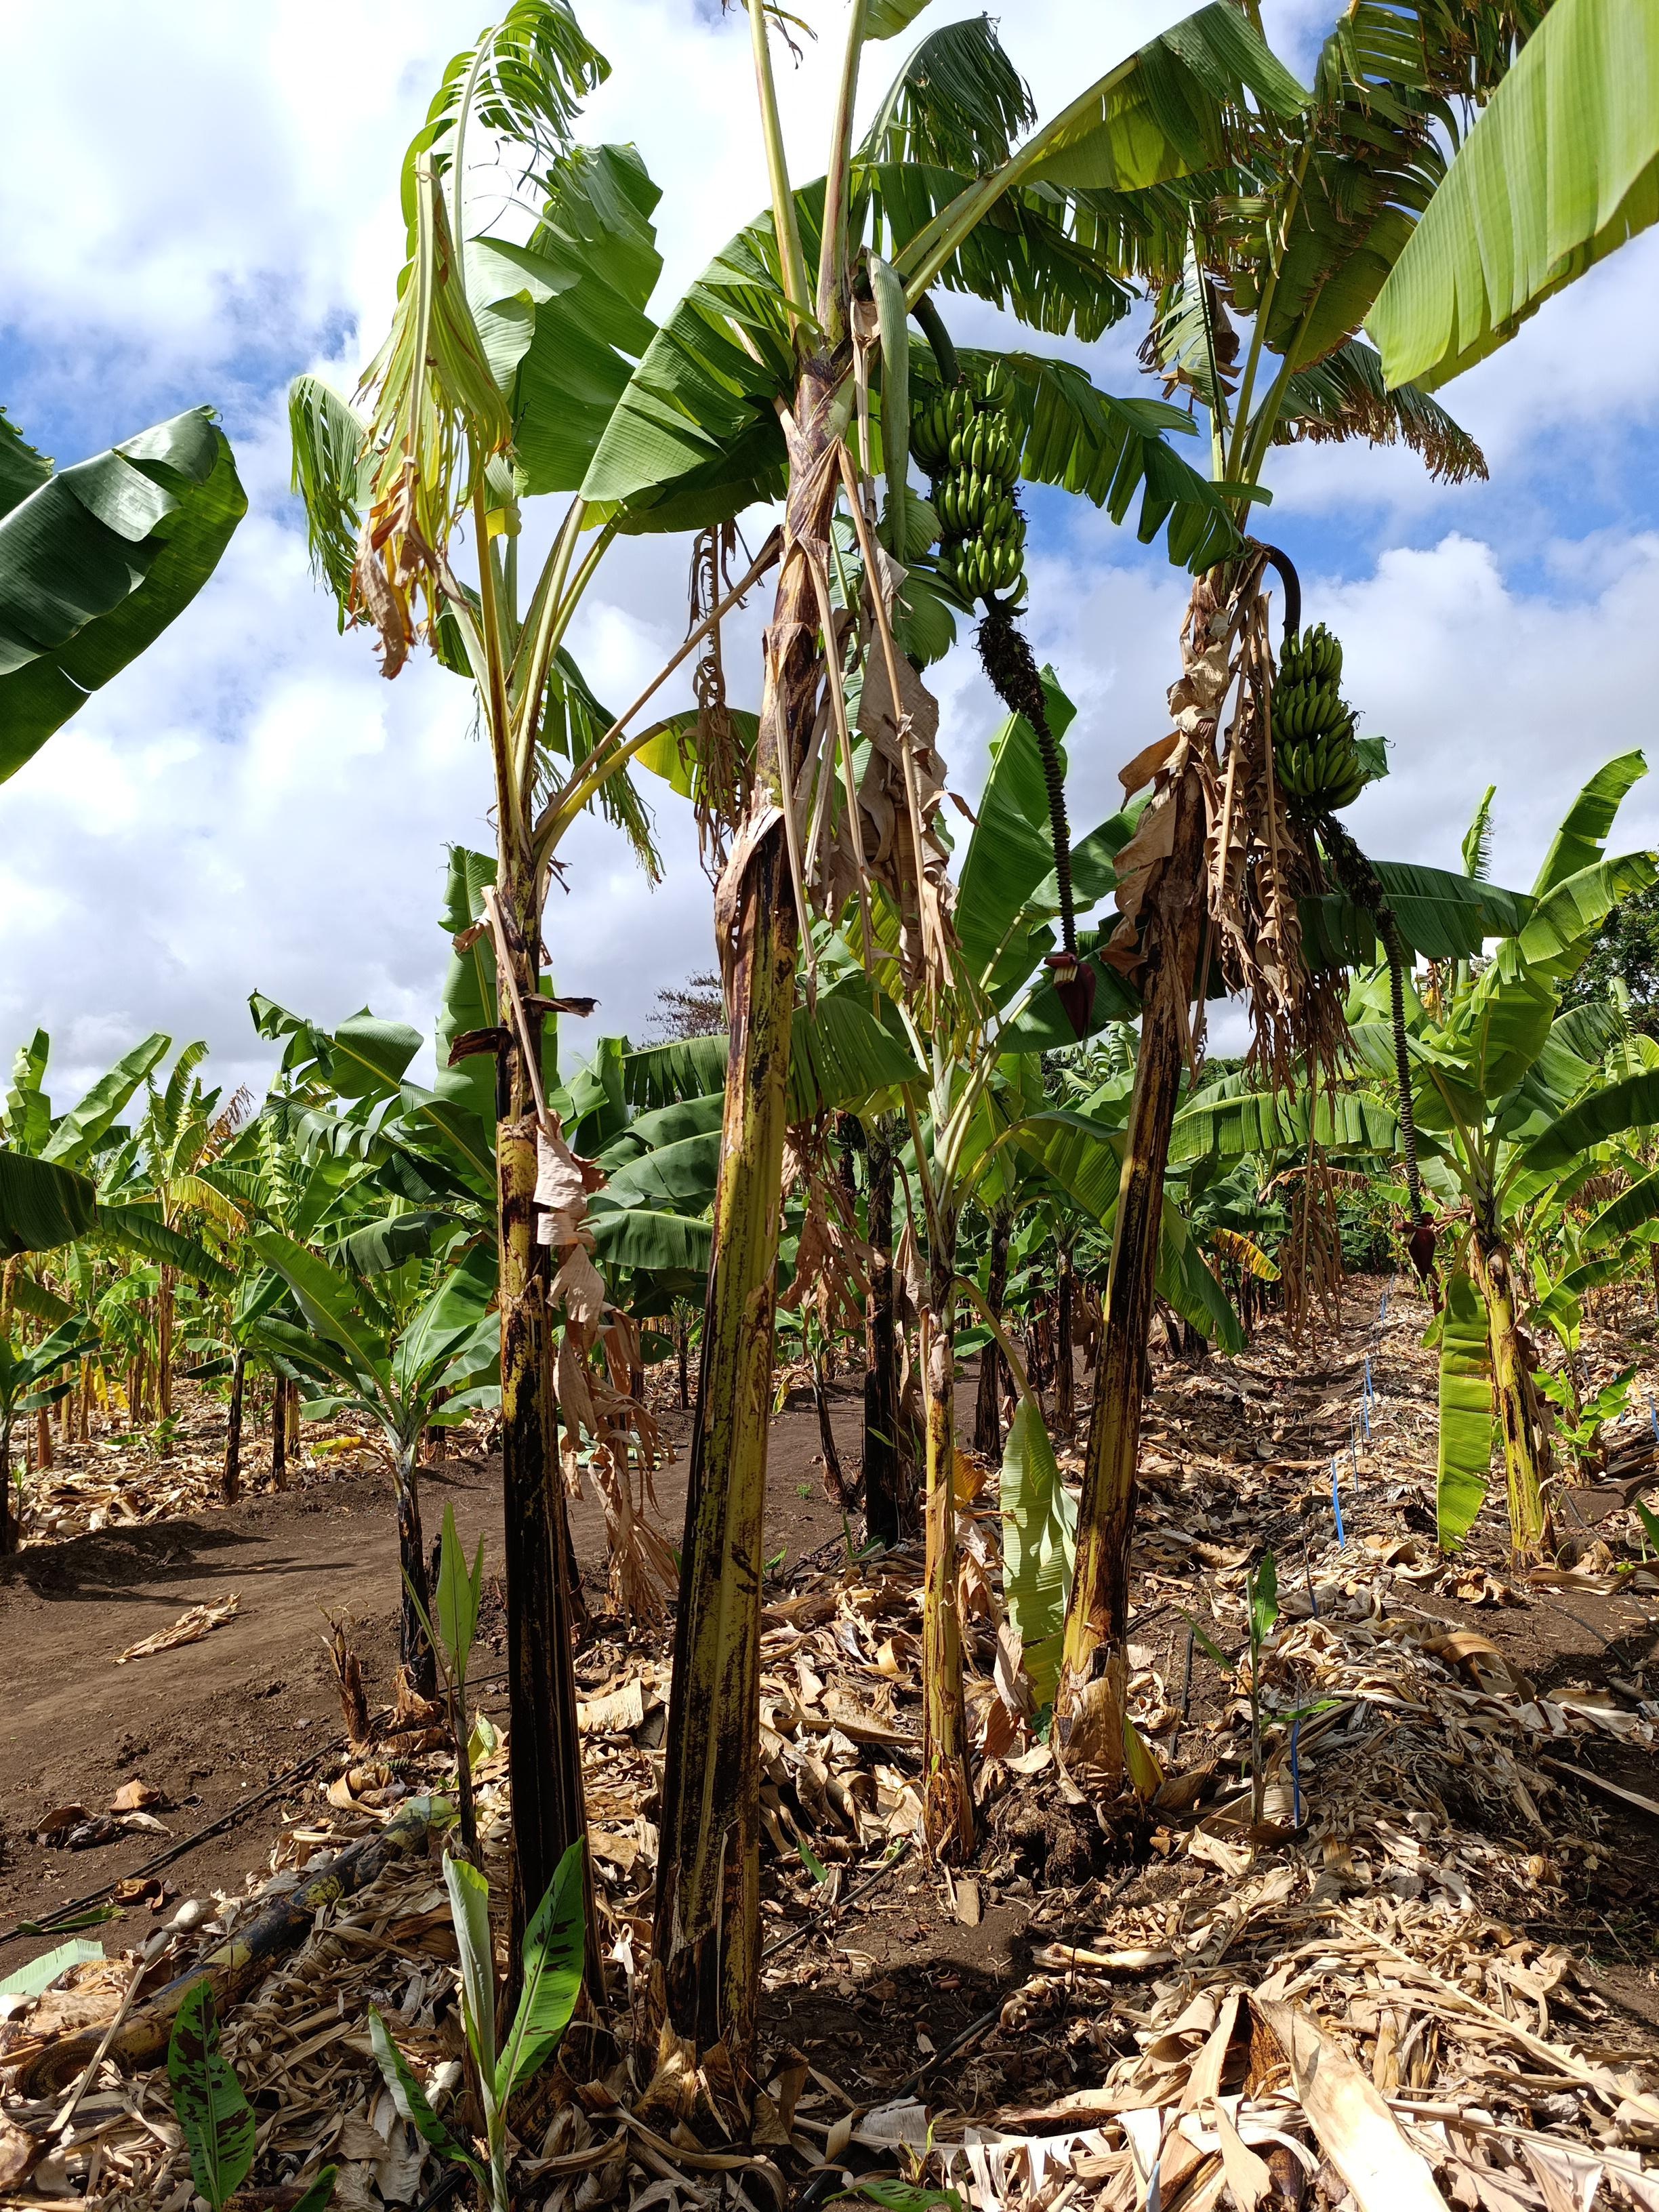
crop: banana
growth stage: development fruit
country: Tanzania
